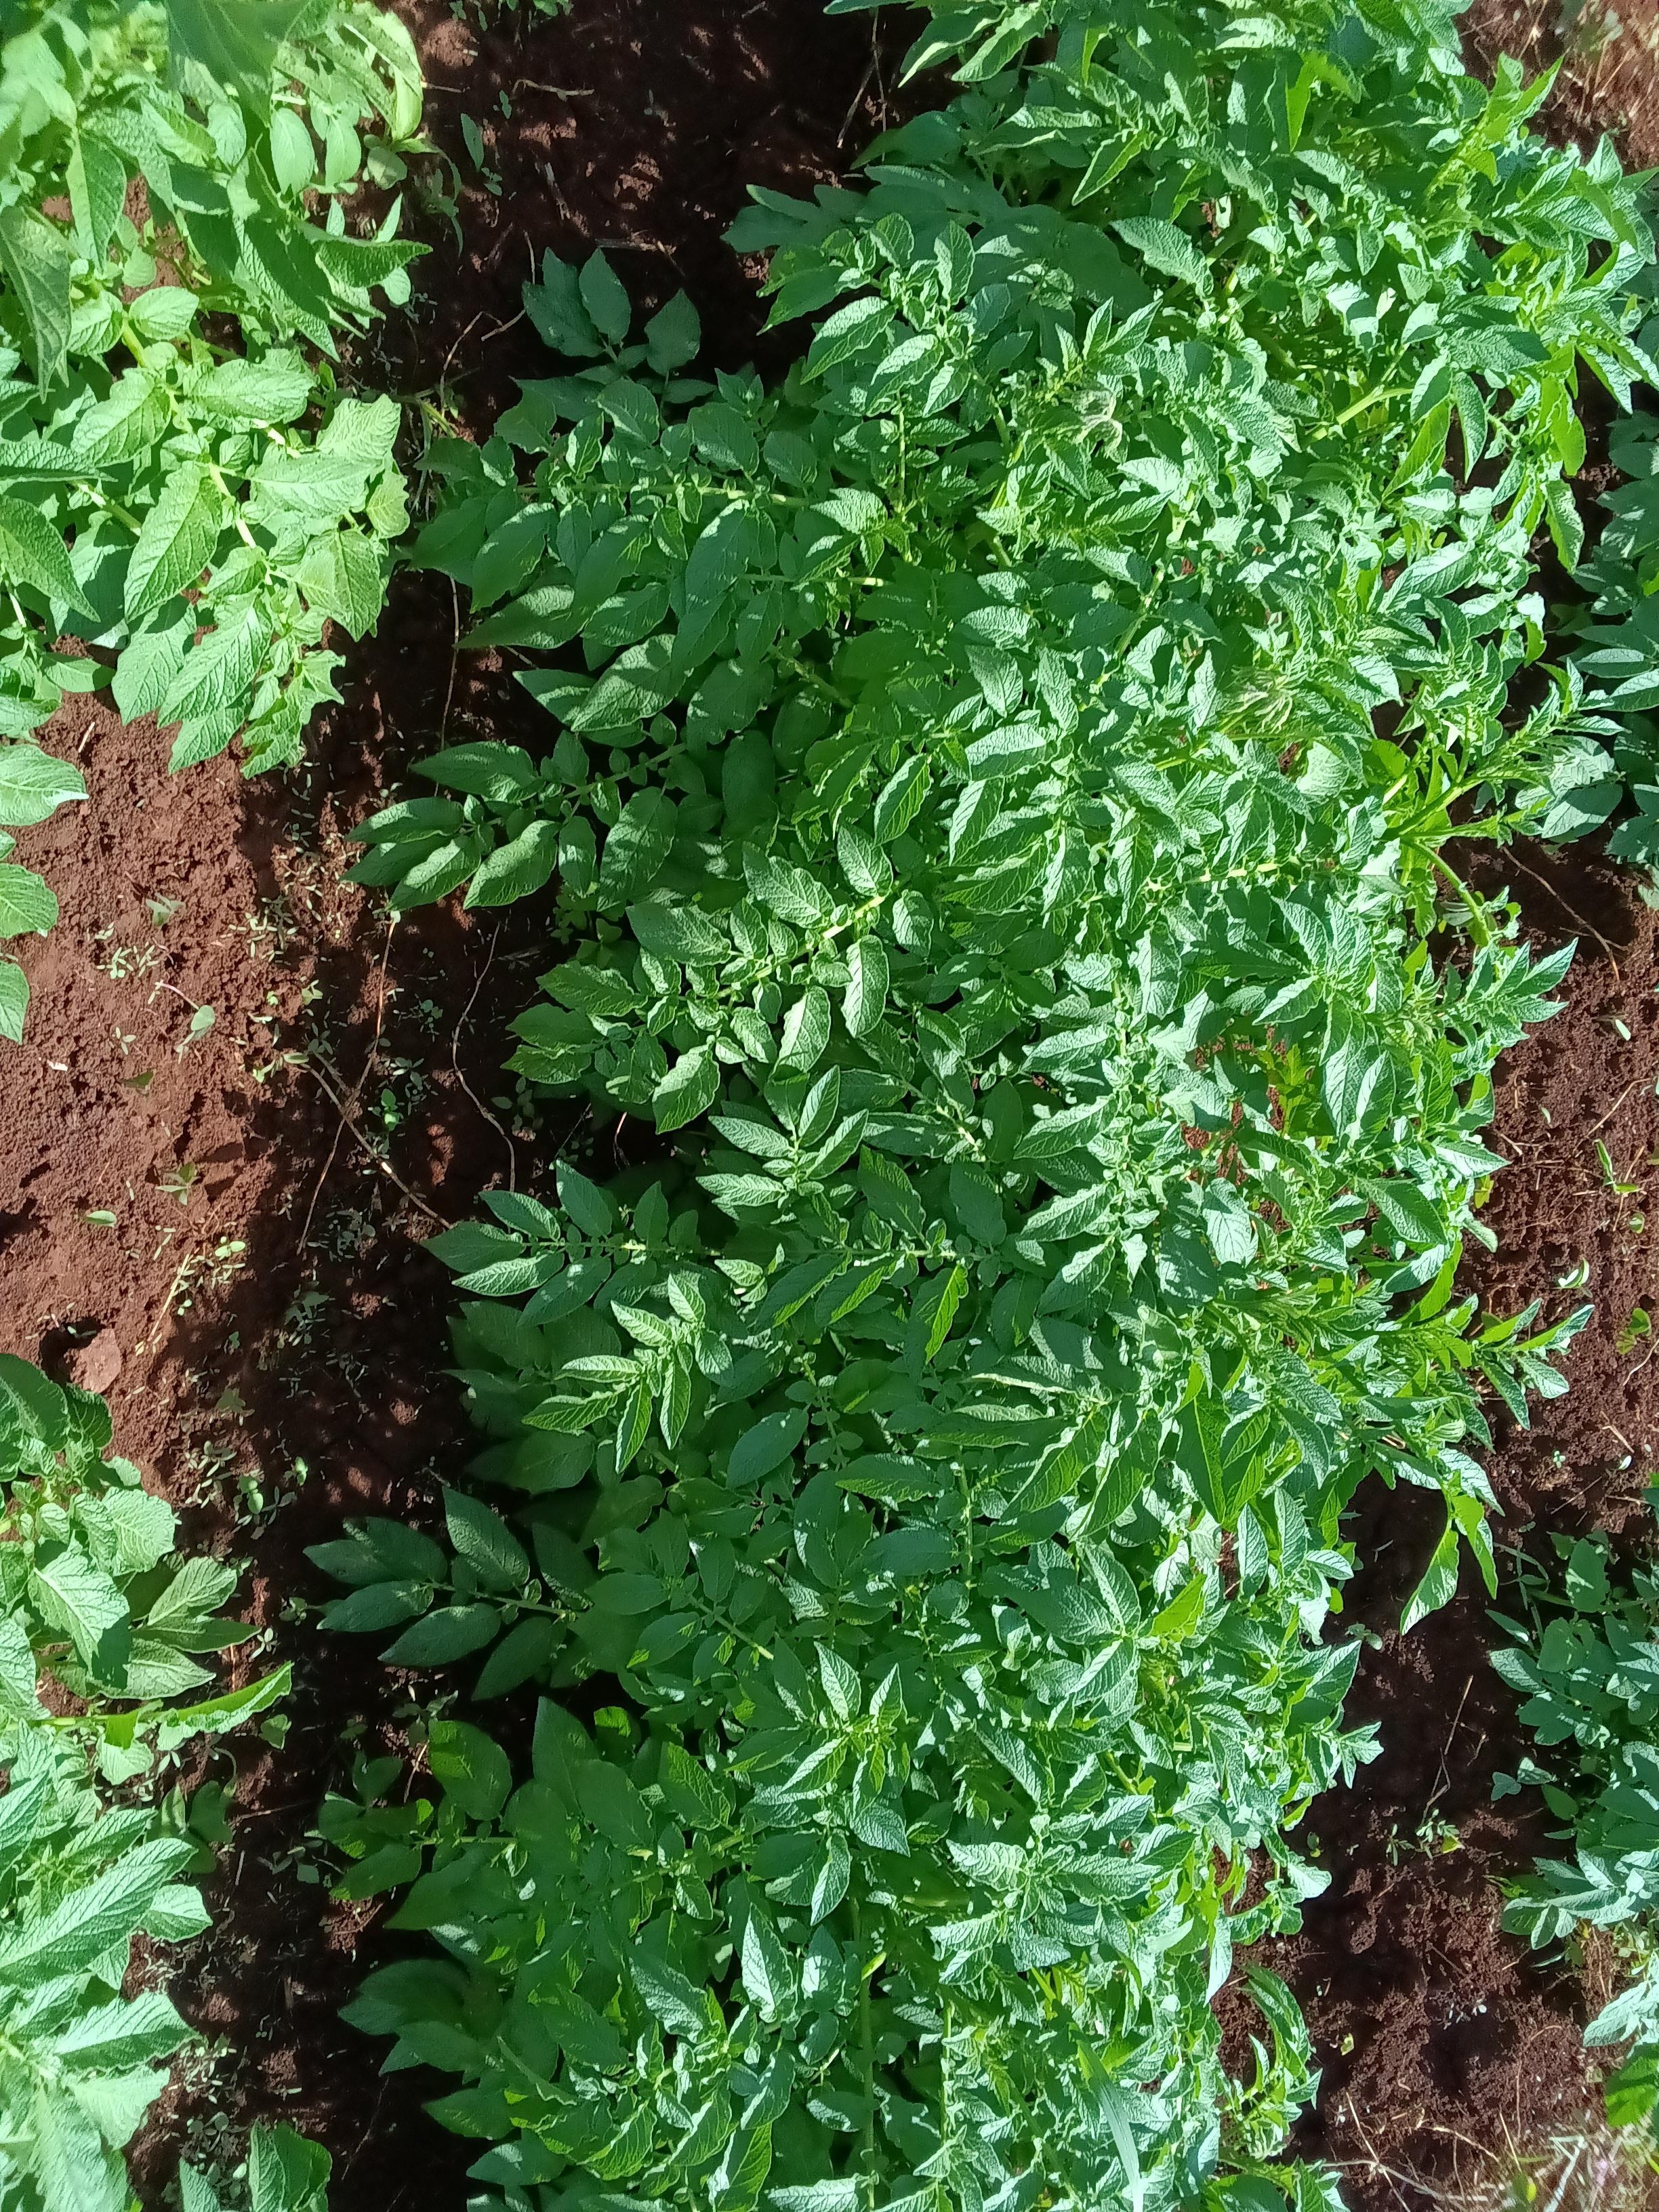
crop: potato
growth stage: vegetative
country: Kenya
